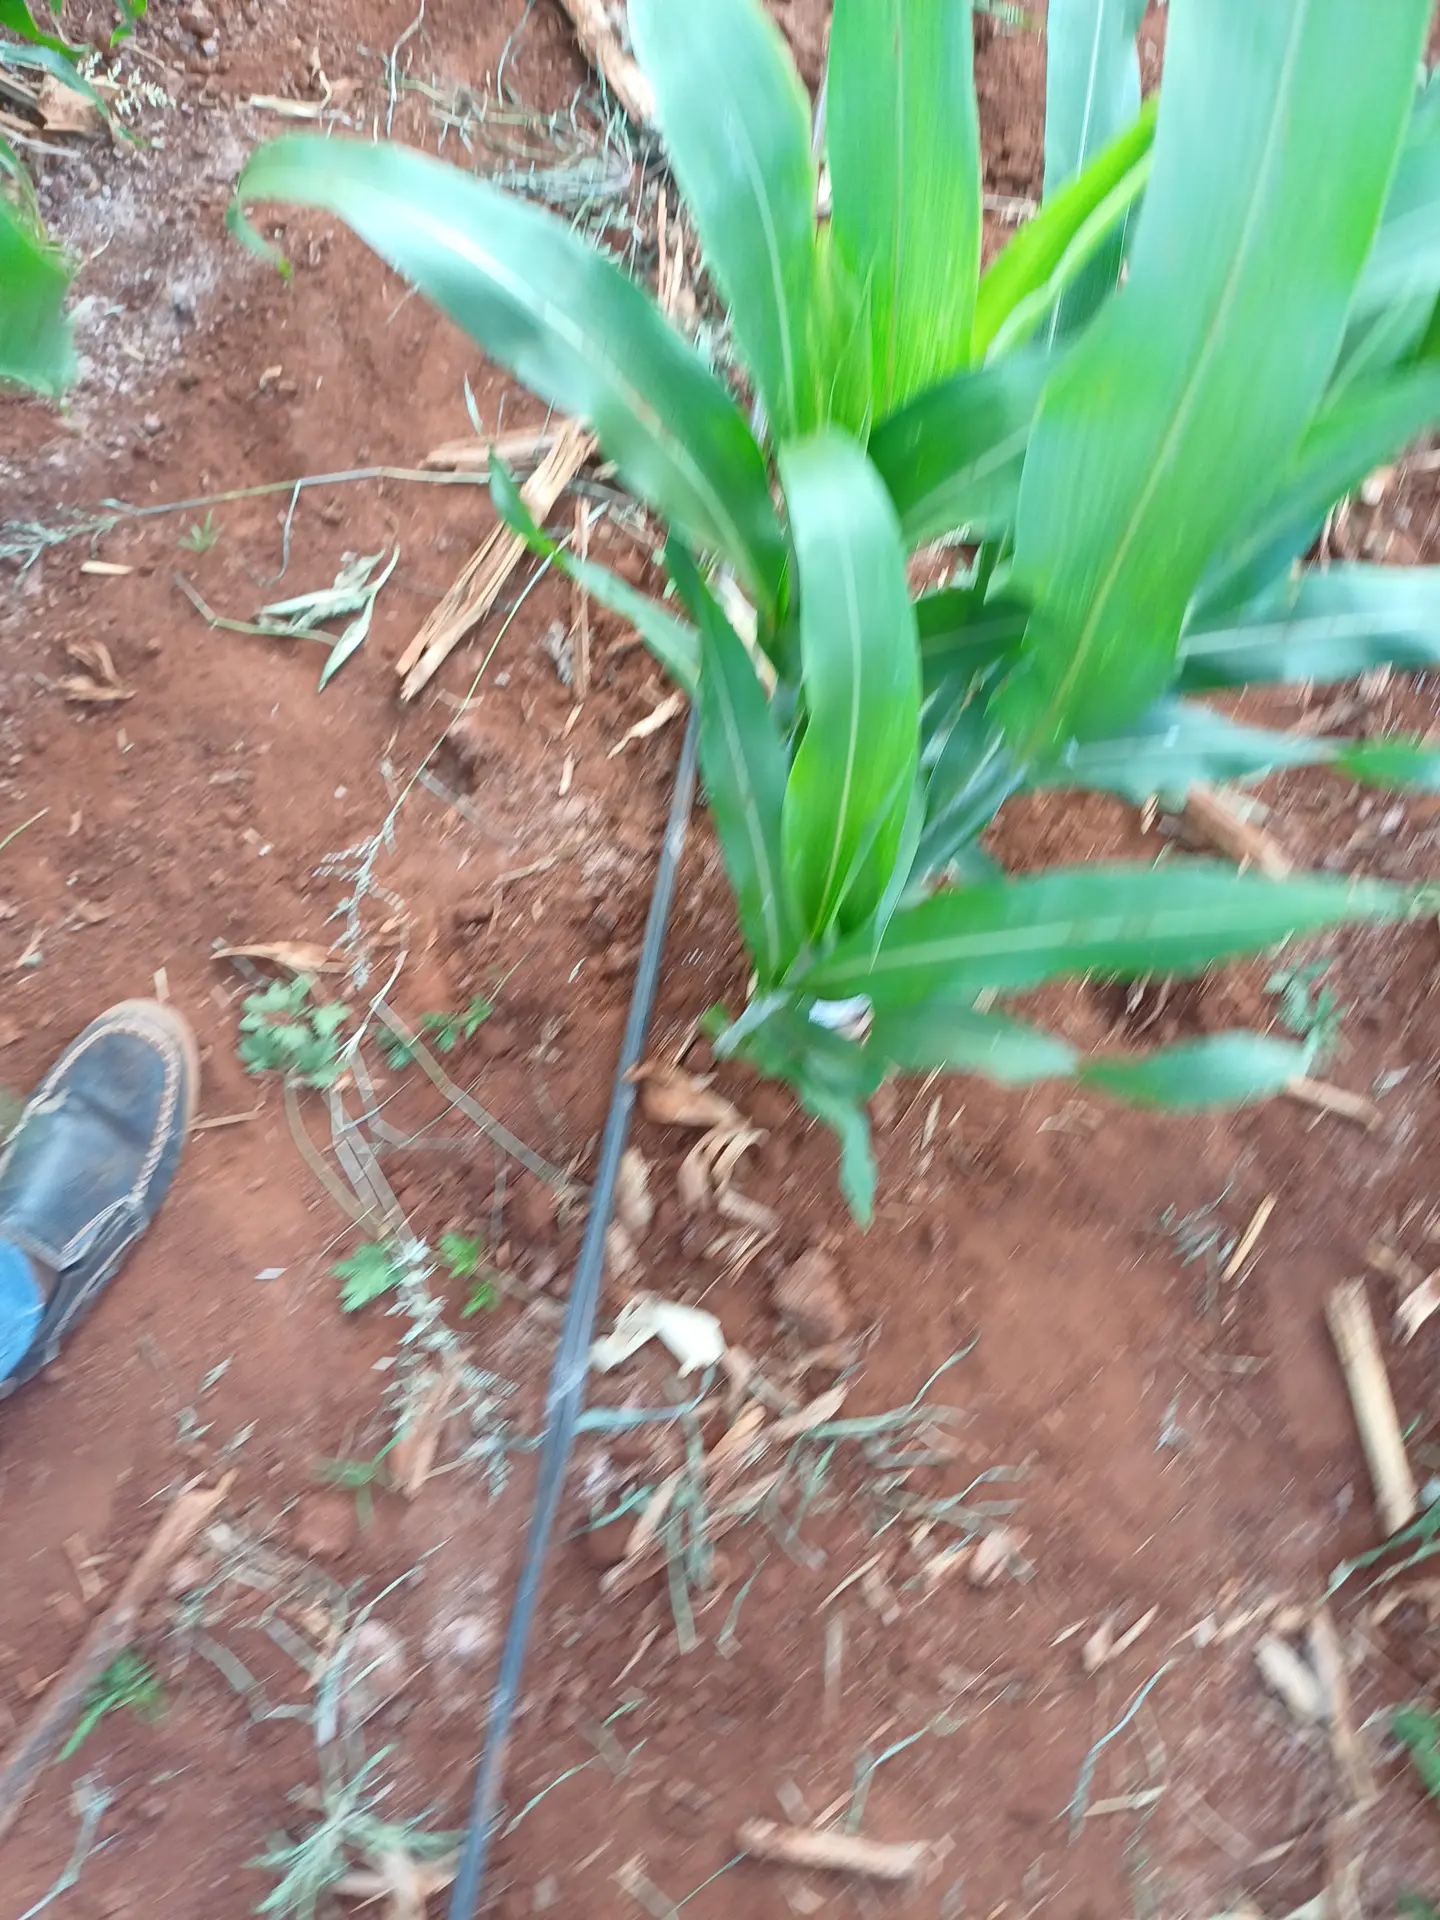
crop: sorghum
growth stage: vegetative
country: Kenya
